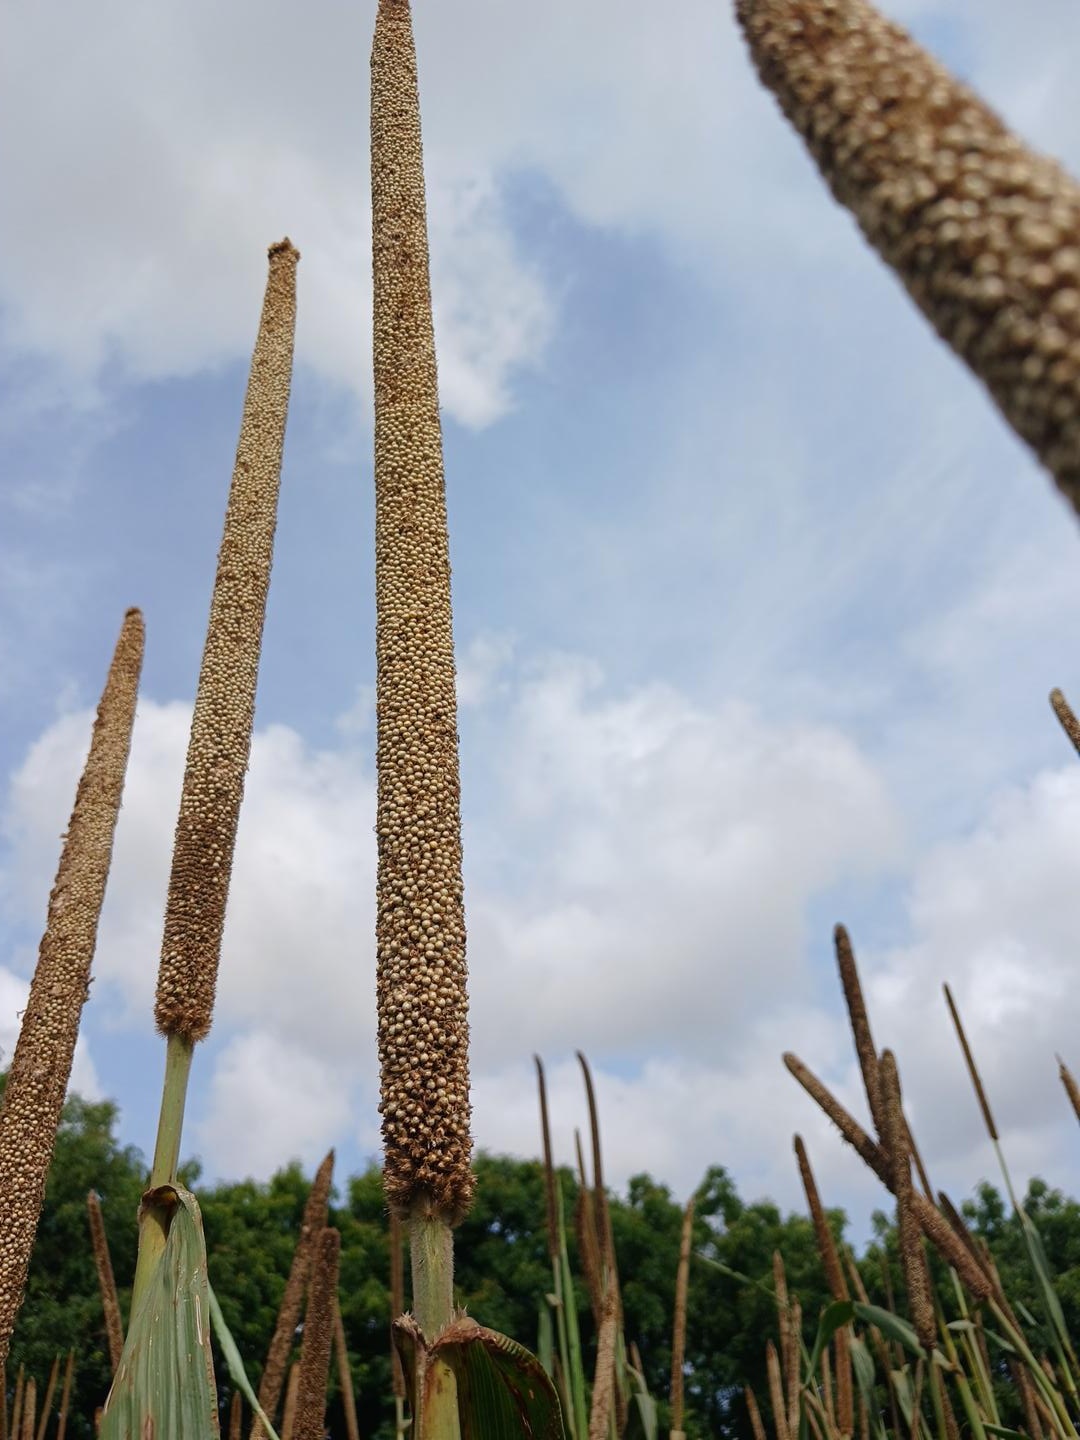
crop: pearl millet
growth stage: maturity
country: Senegal
